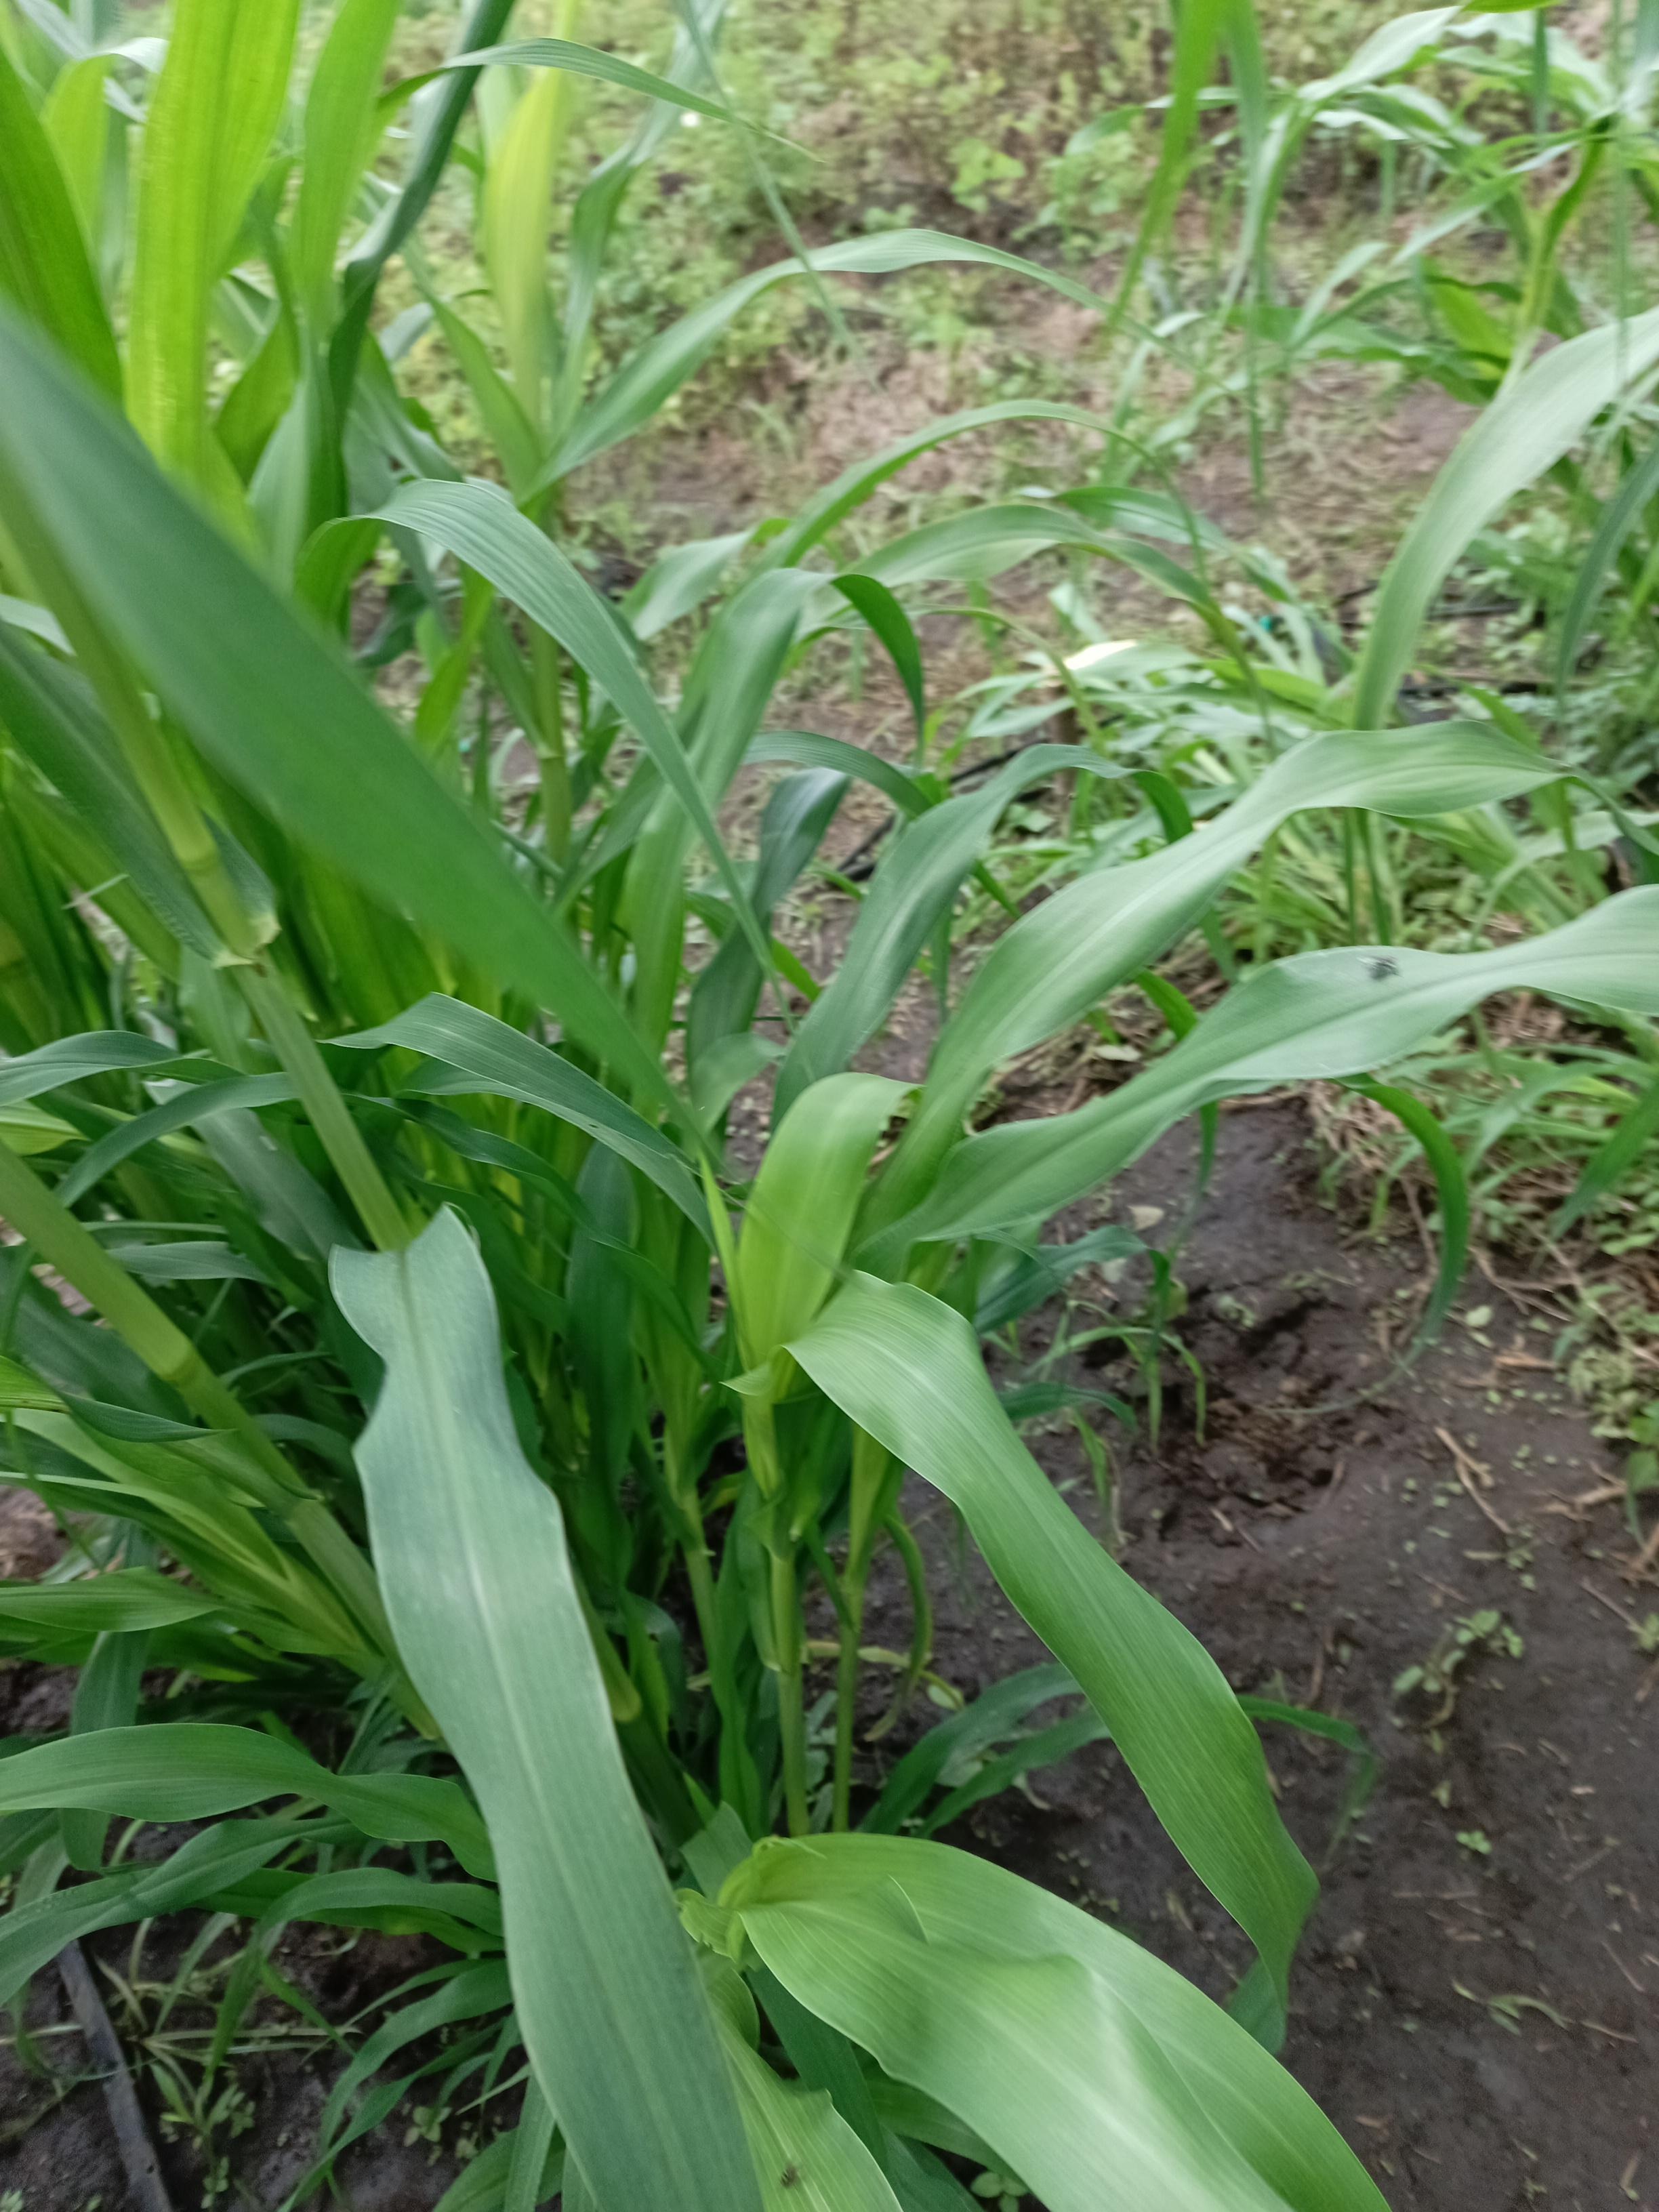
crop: pearl millet
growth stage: heading tuber
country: Tanzania
